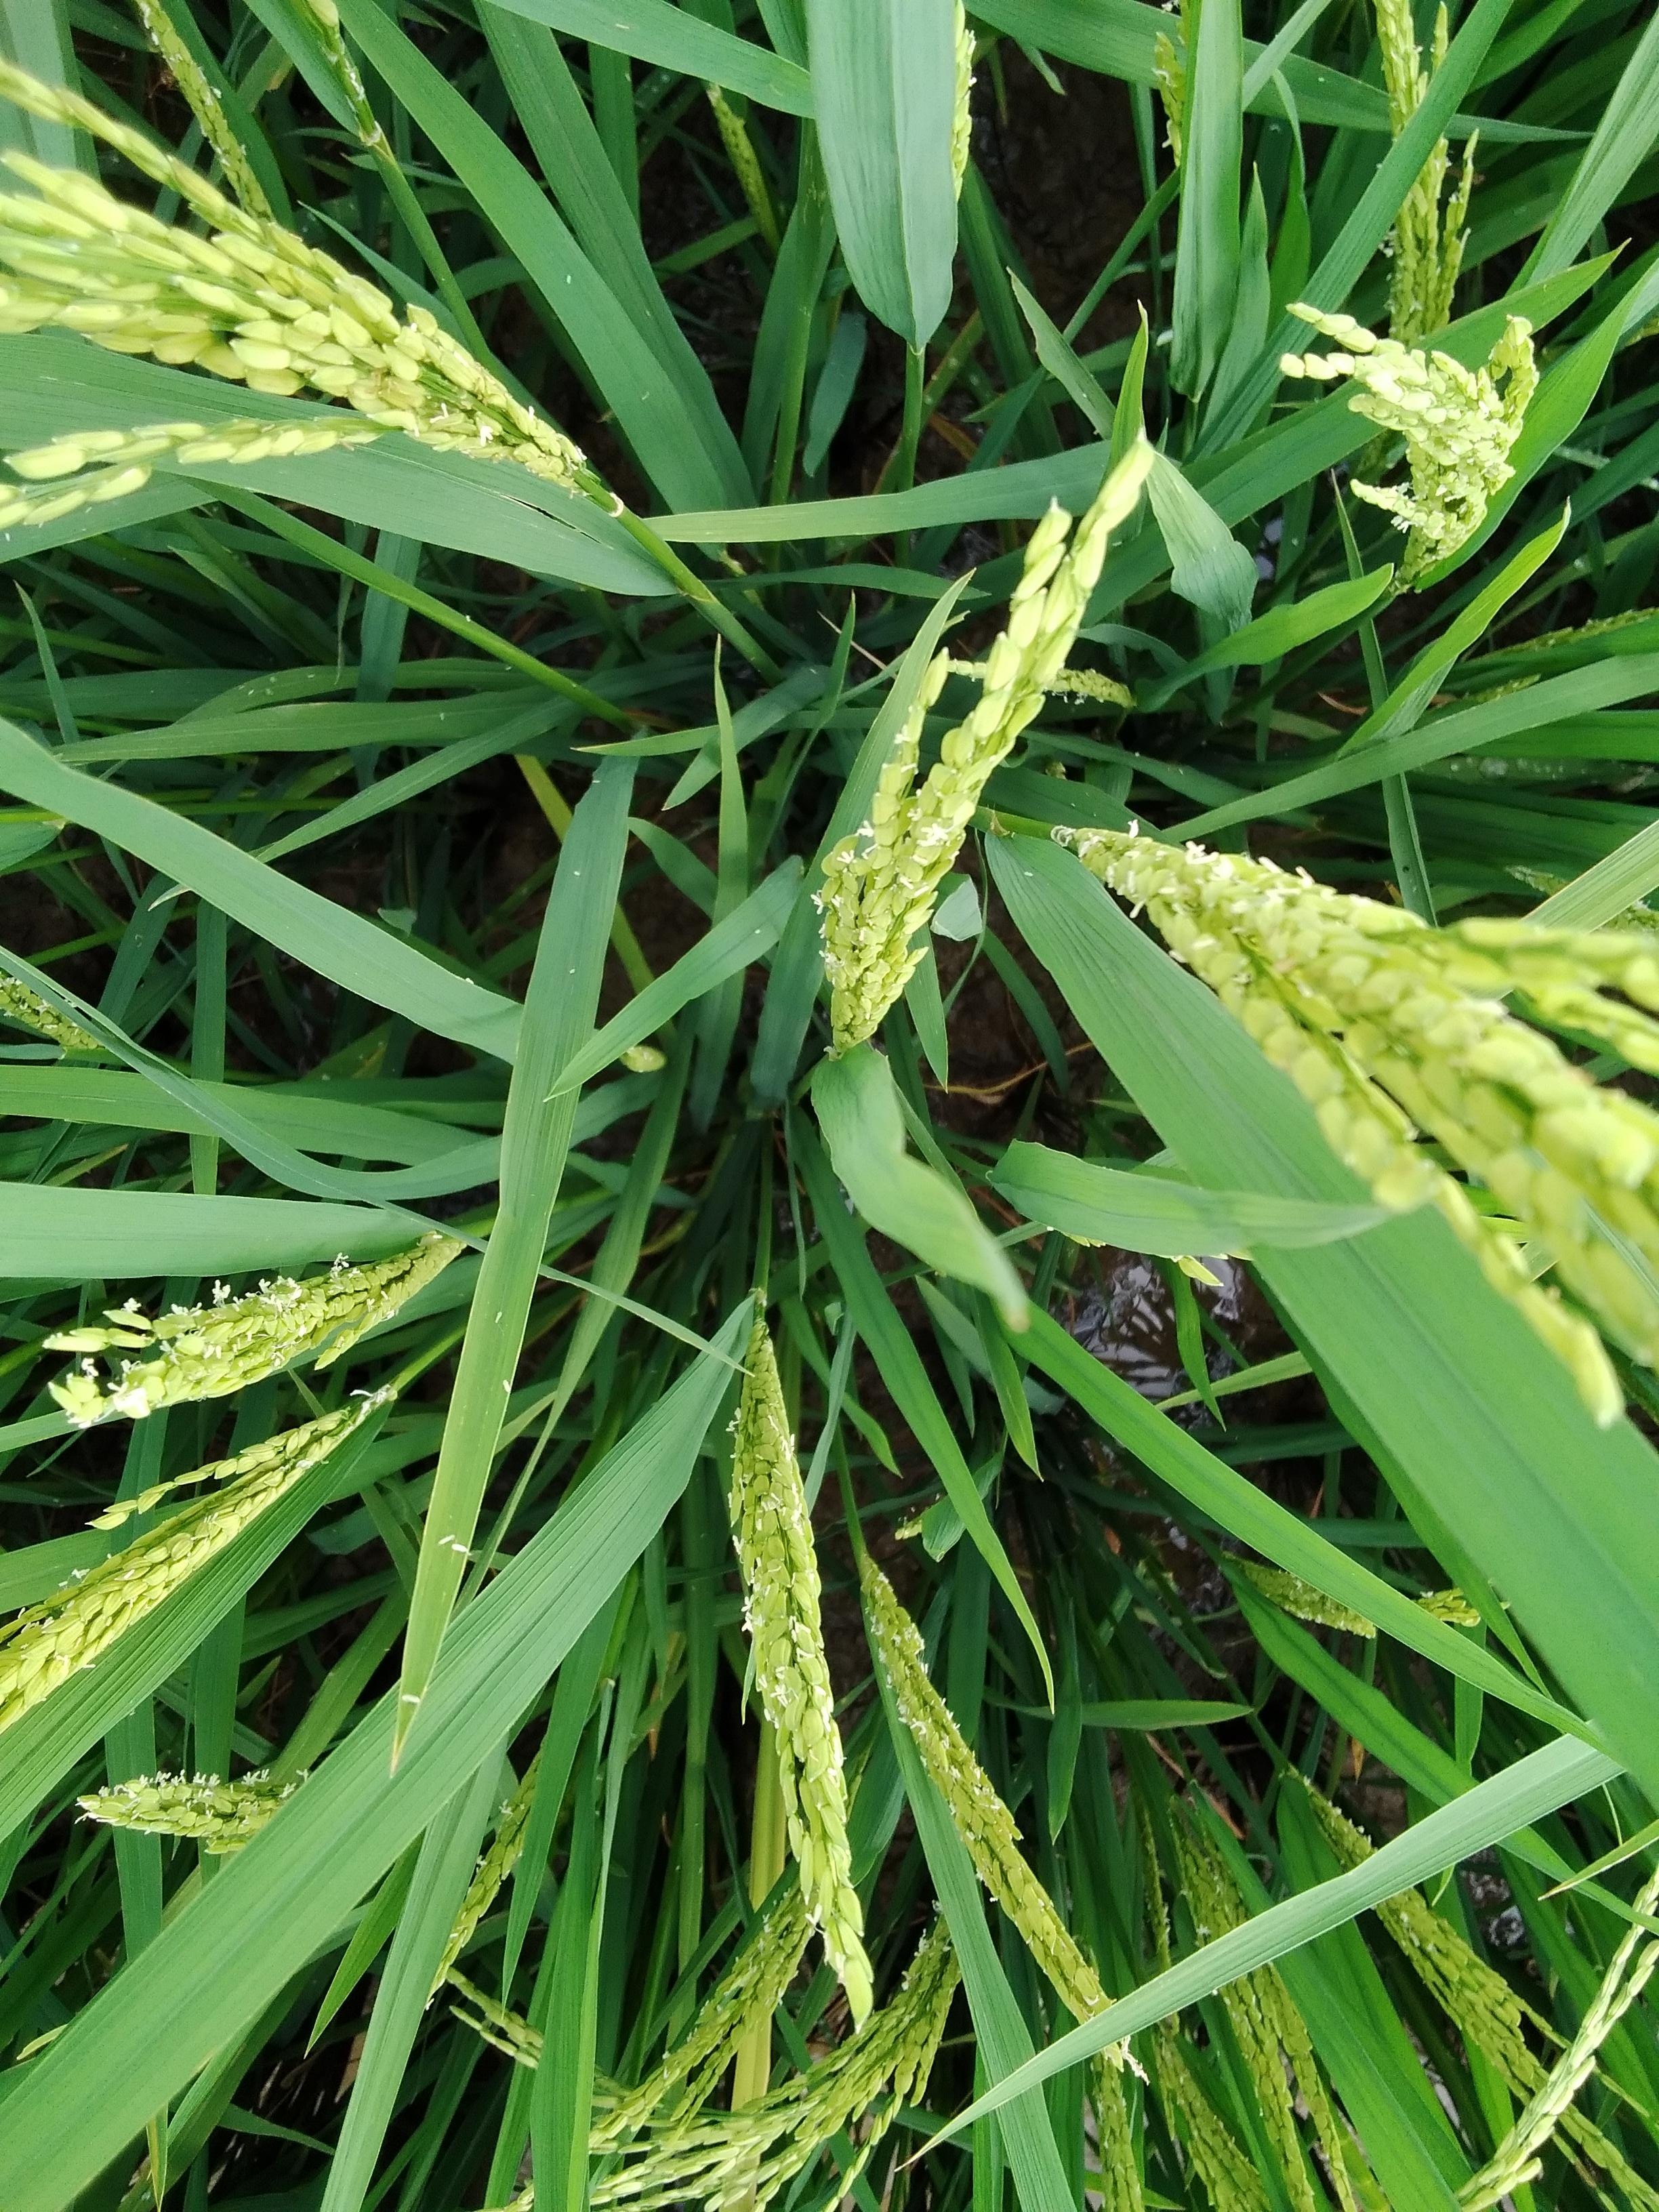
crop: rice
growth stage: flowering
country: Nigeria
